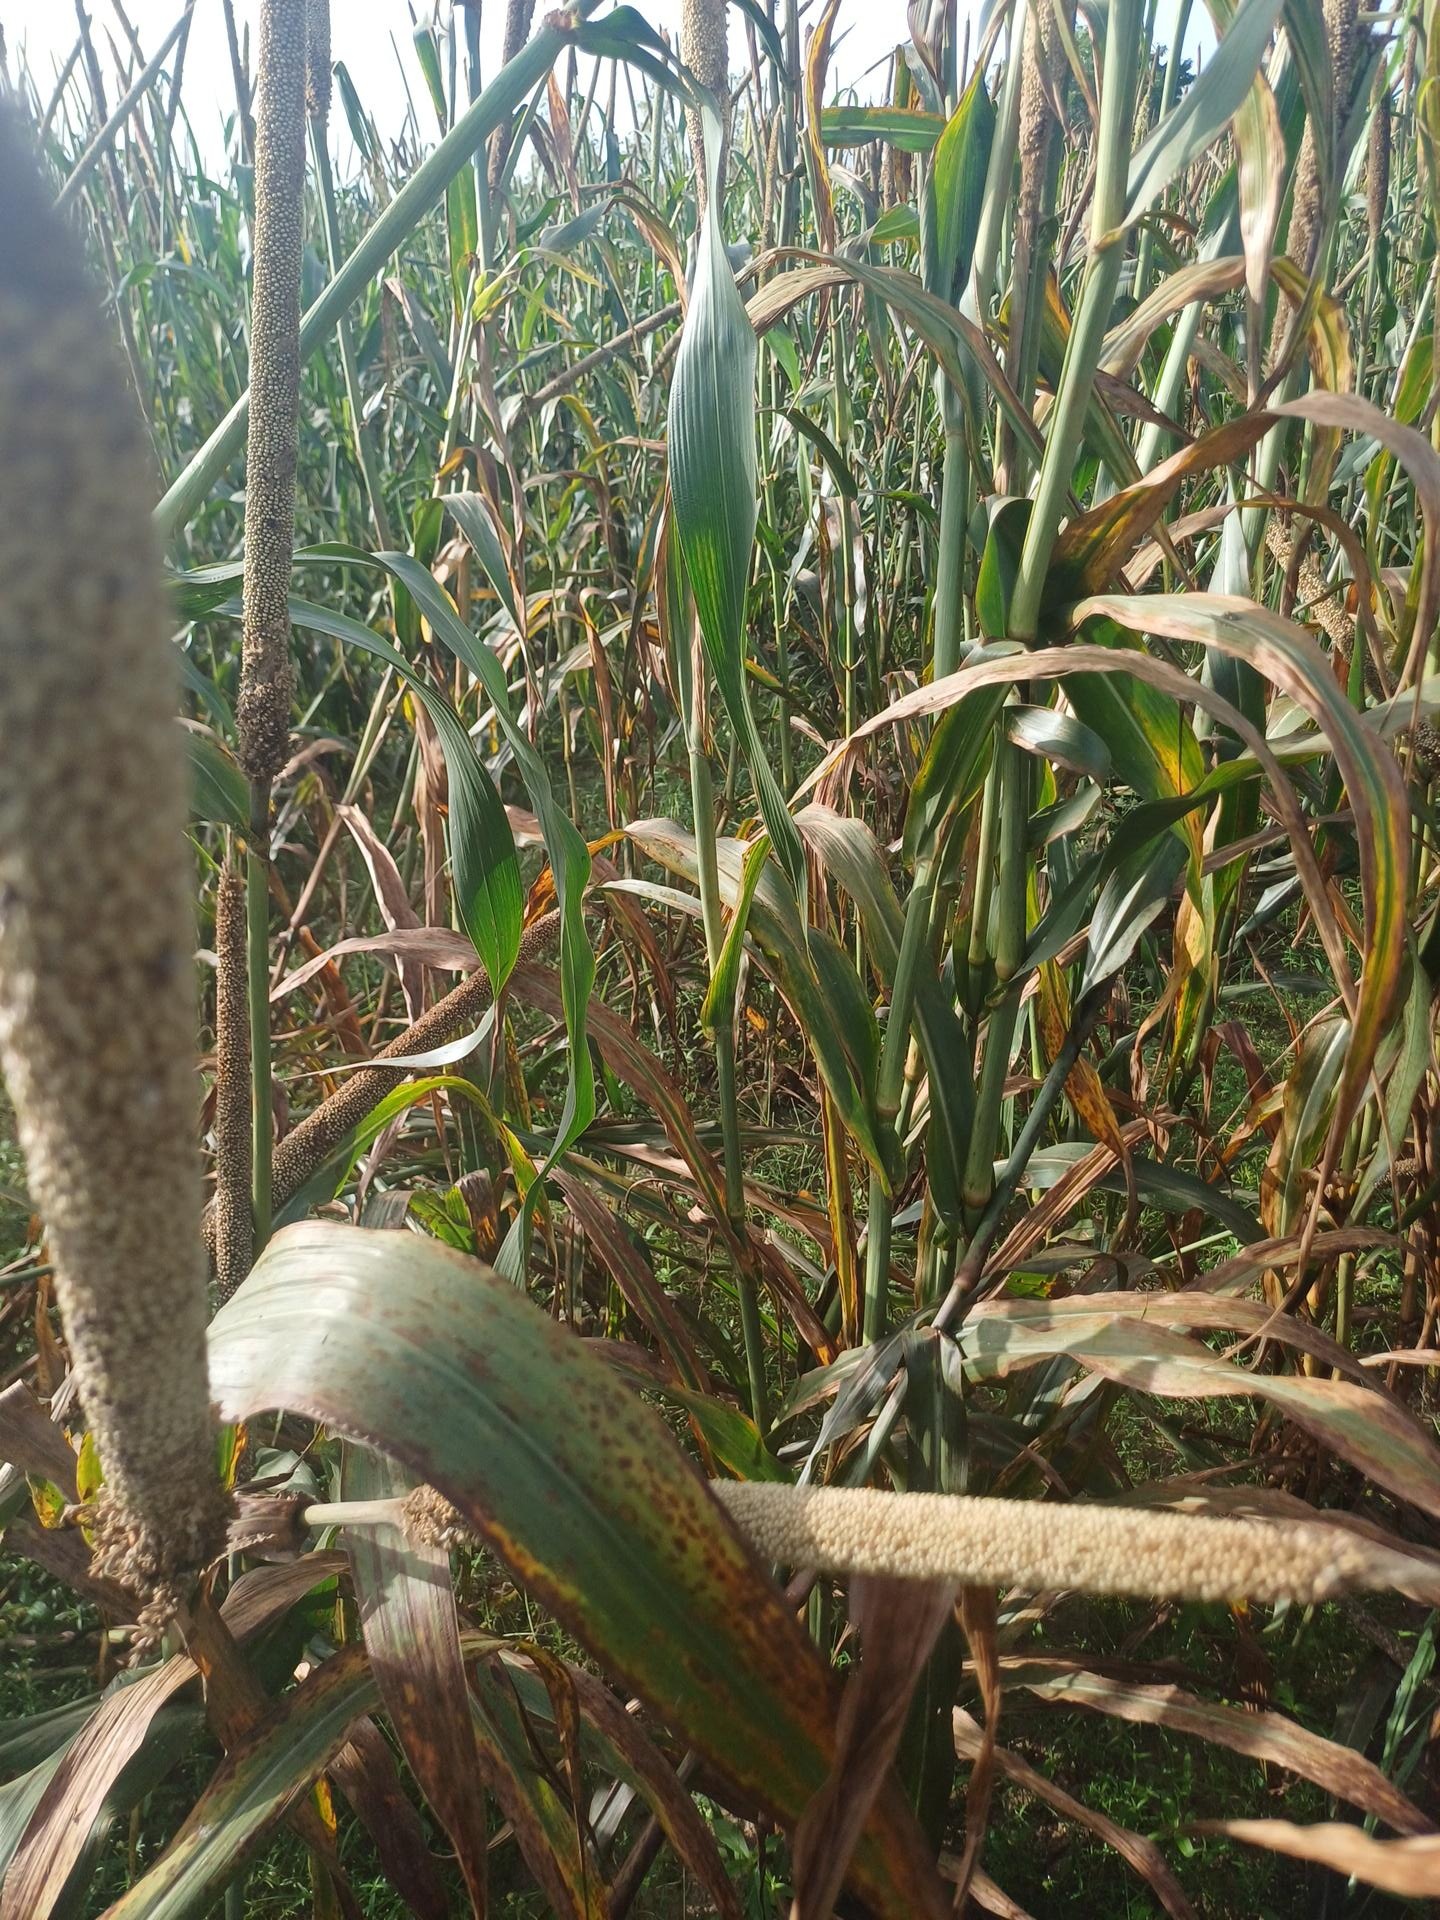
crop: pearl millet
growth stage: filling grain
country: Senegal
